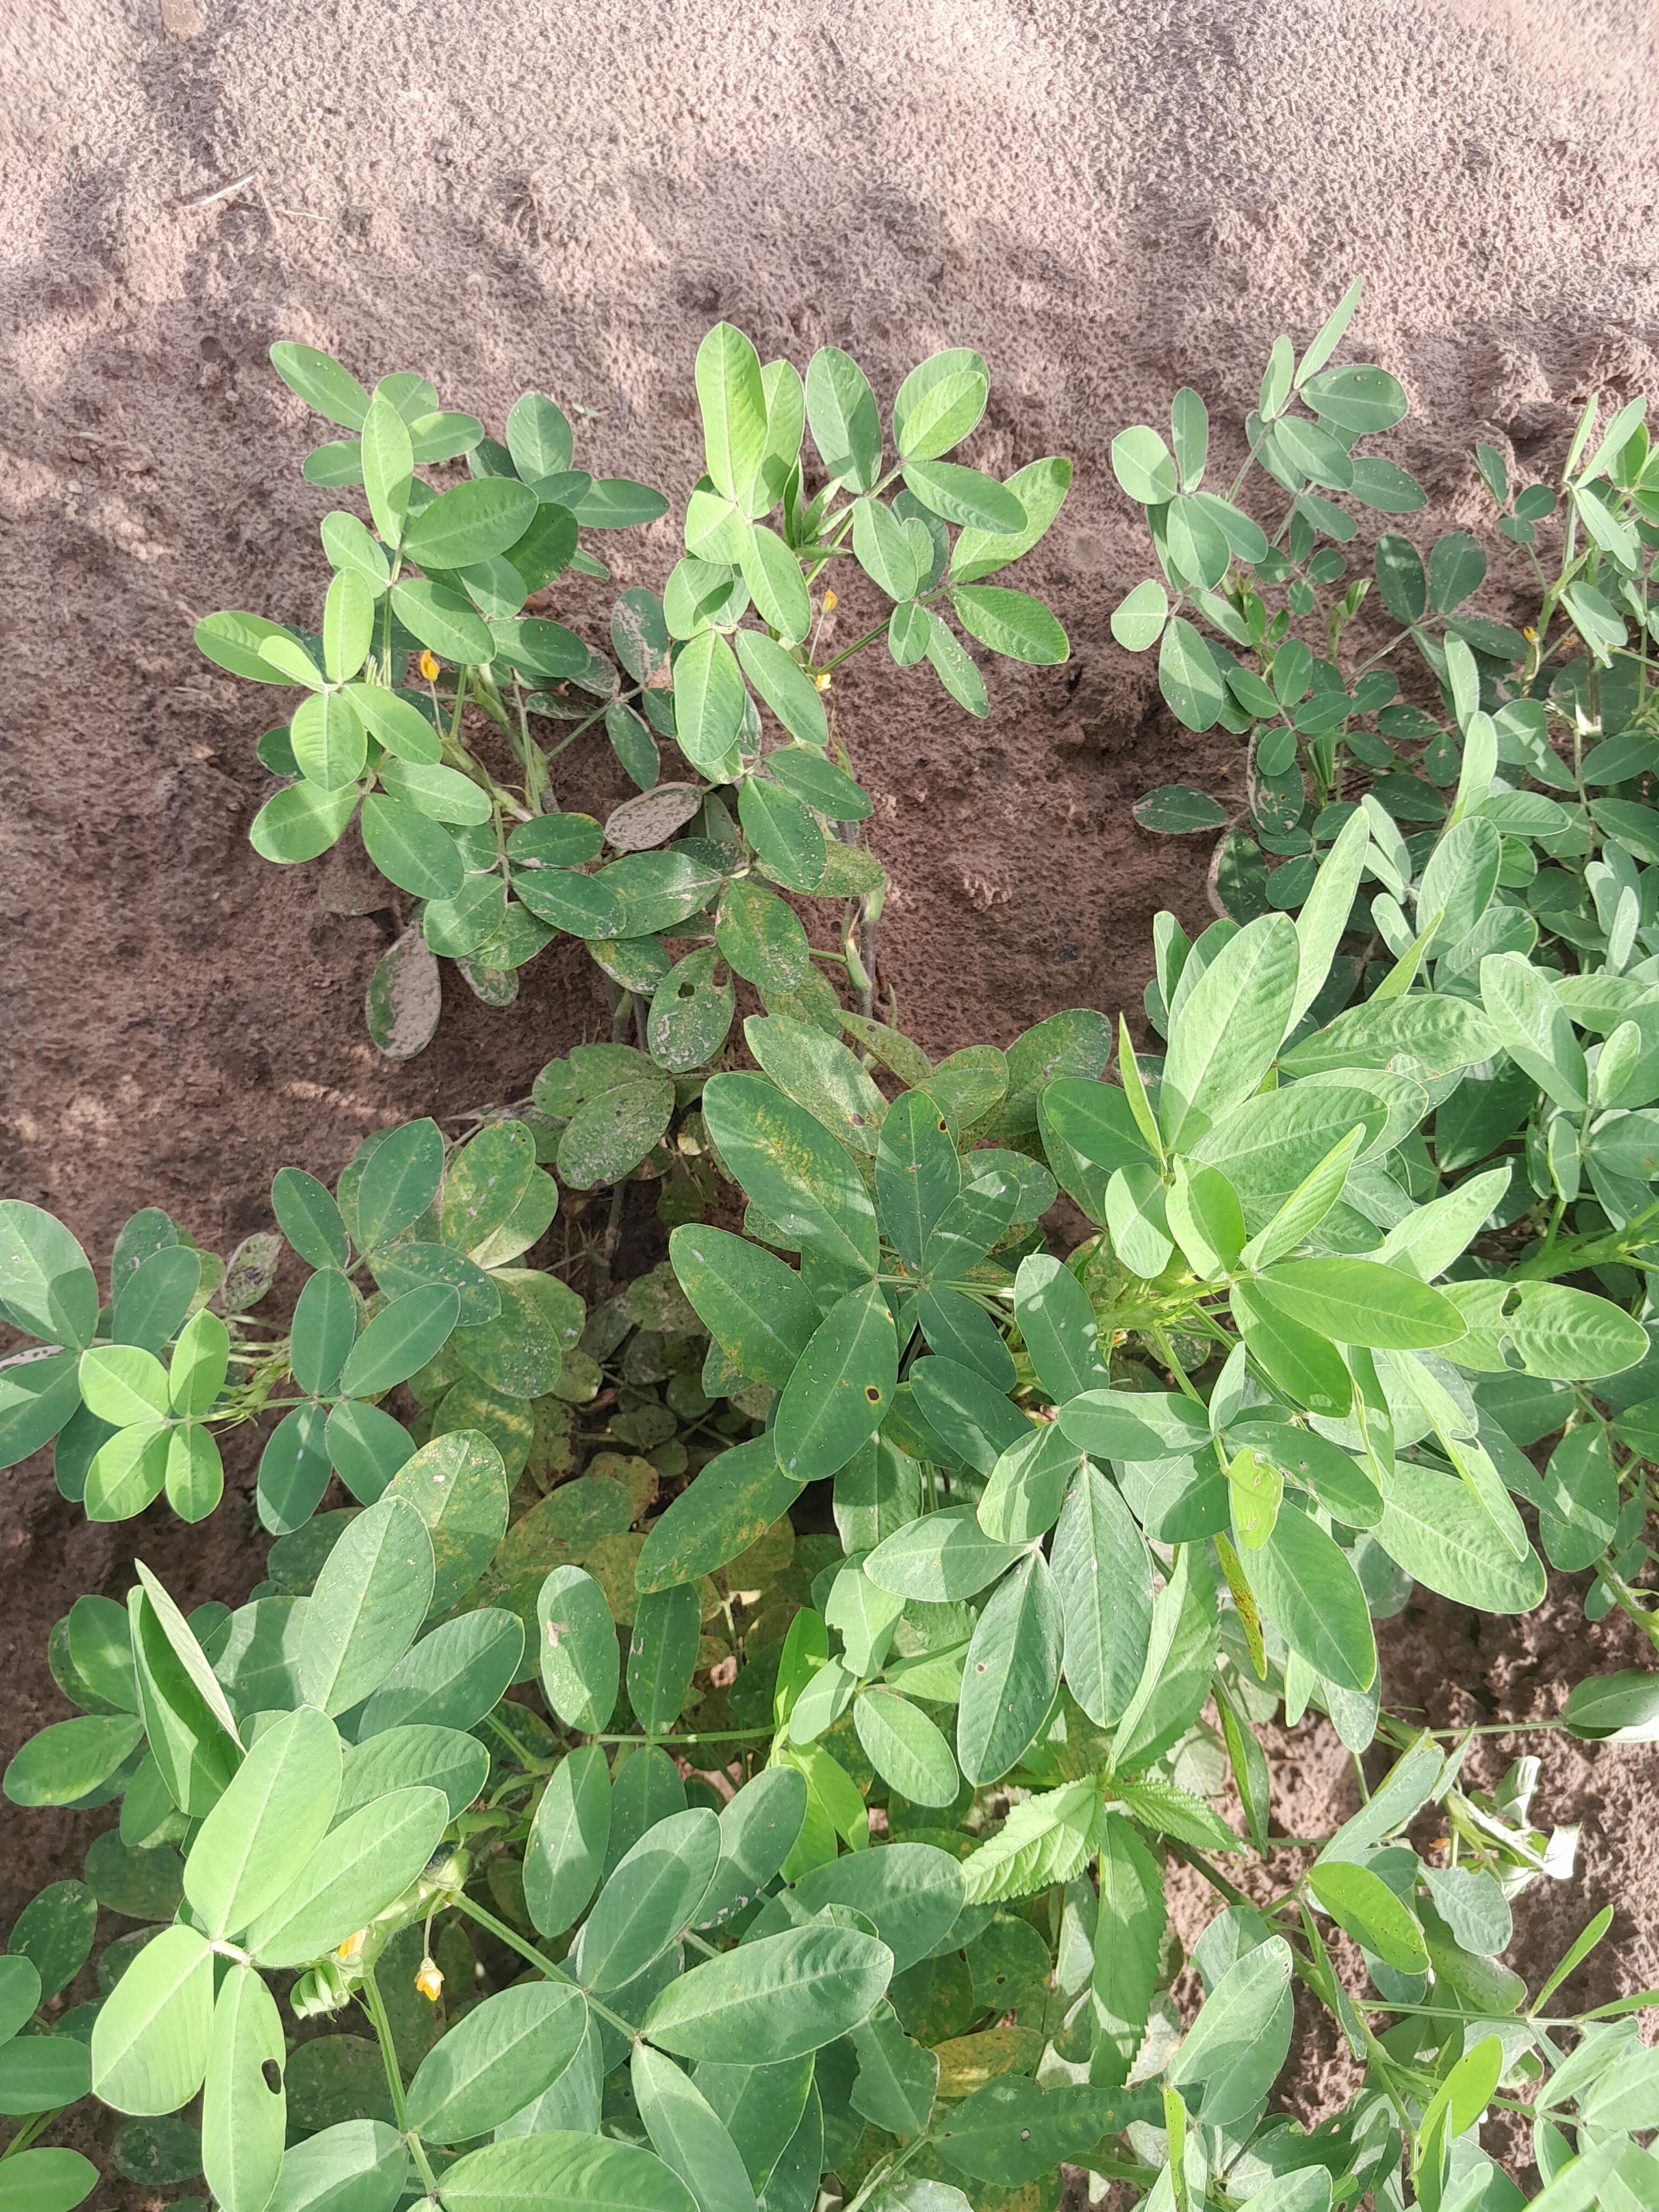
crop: groundnut
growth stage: flowering
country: Senegal
